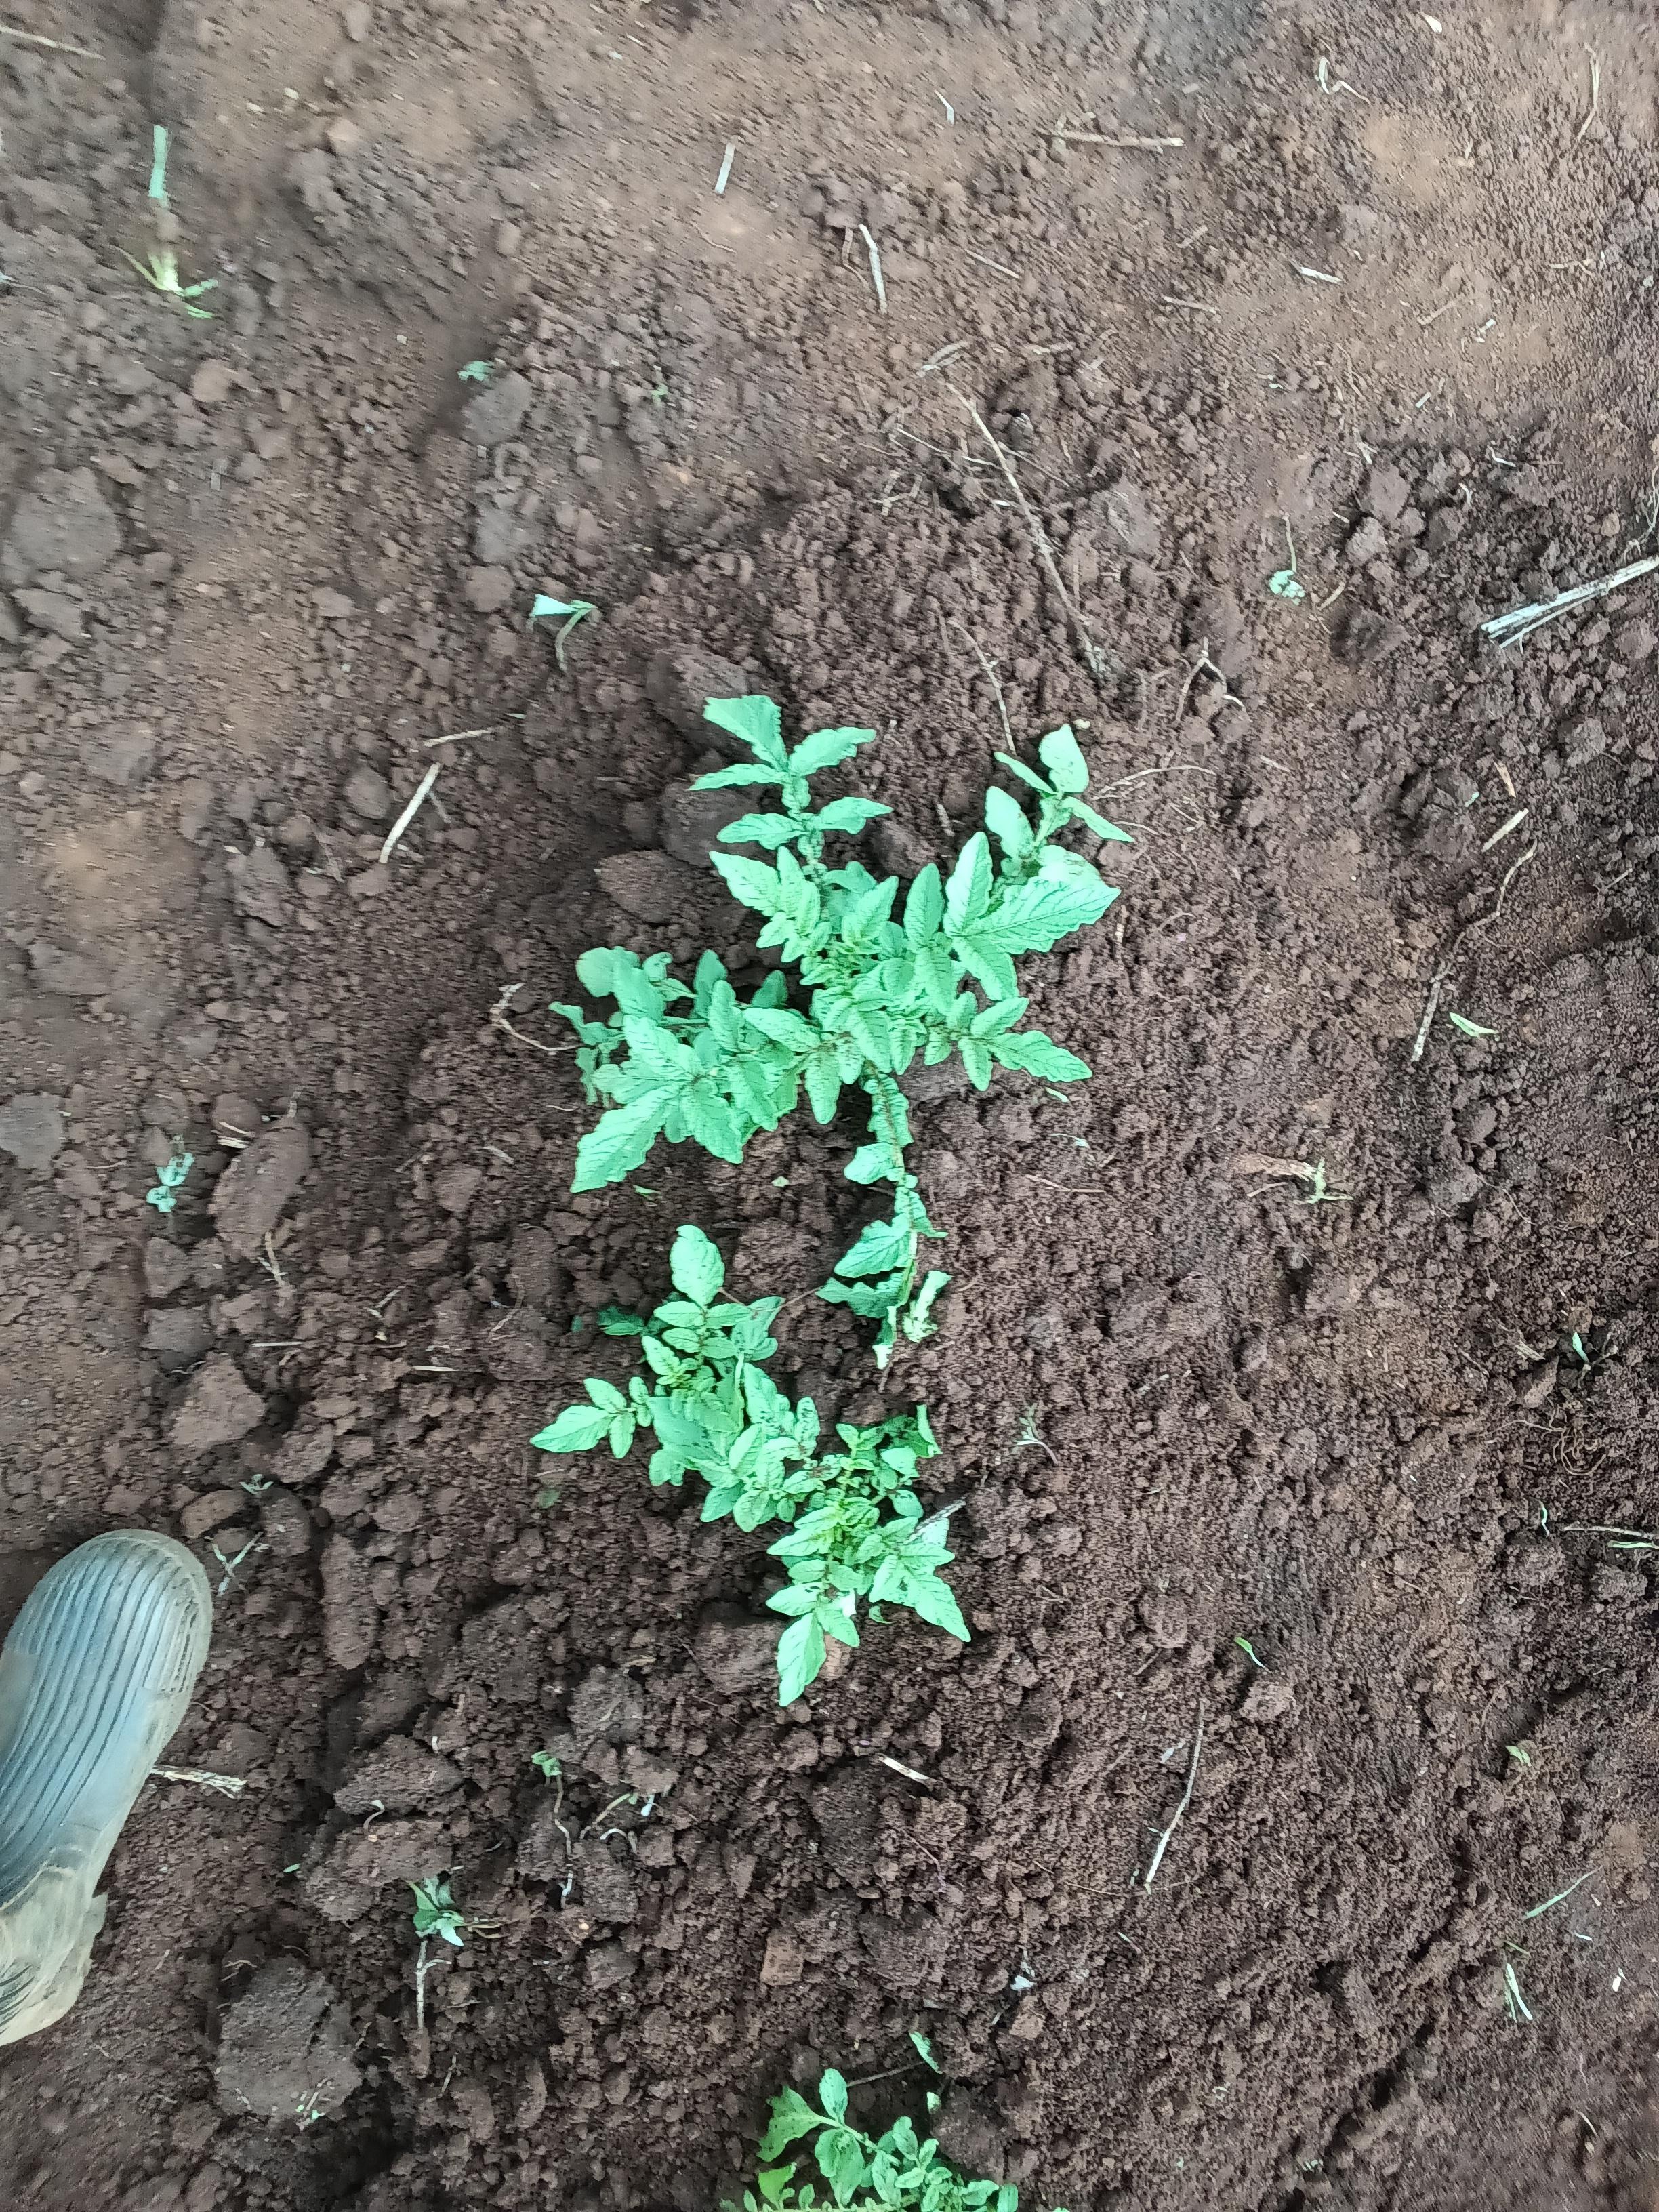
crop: potato
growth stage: sprouting emergence
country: Kenya
